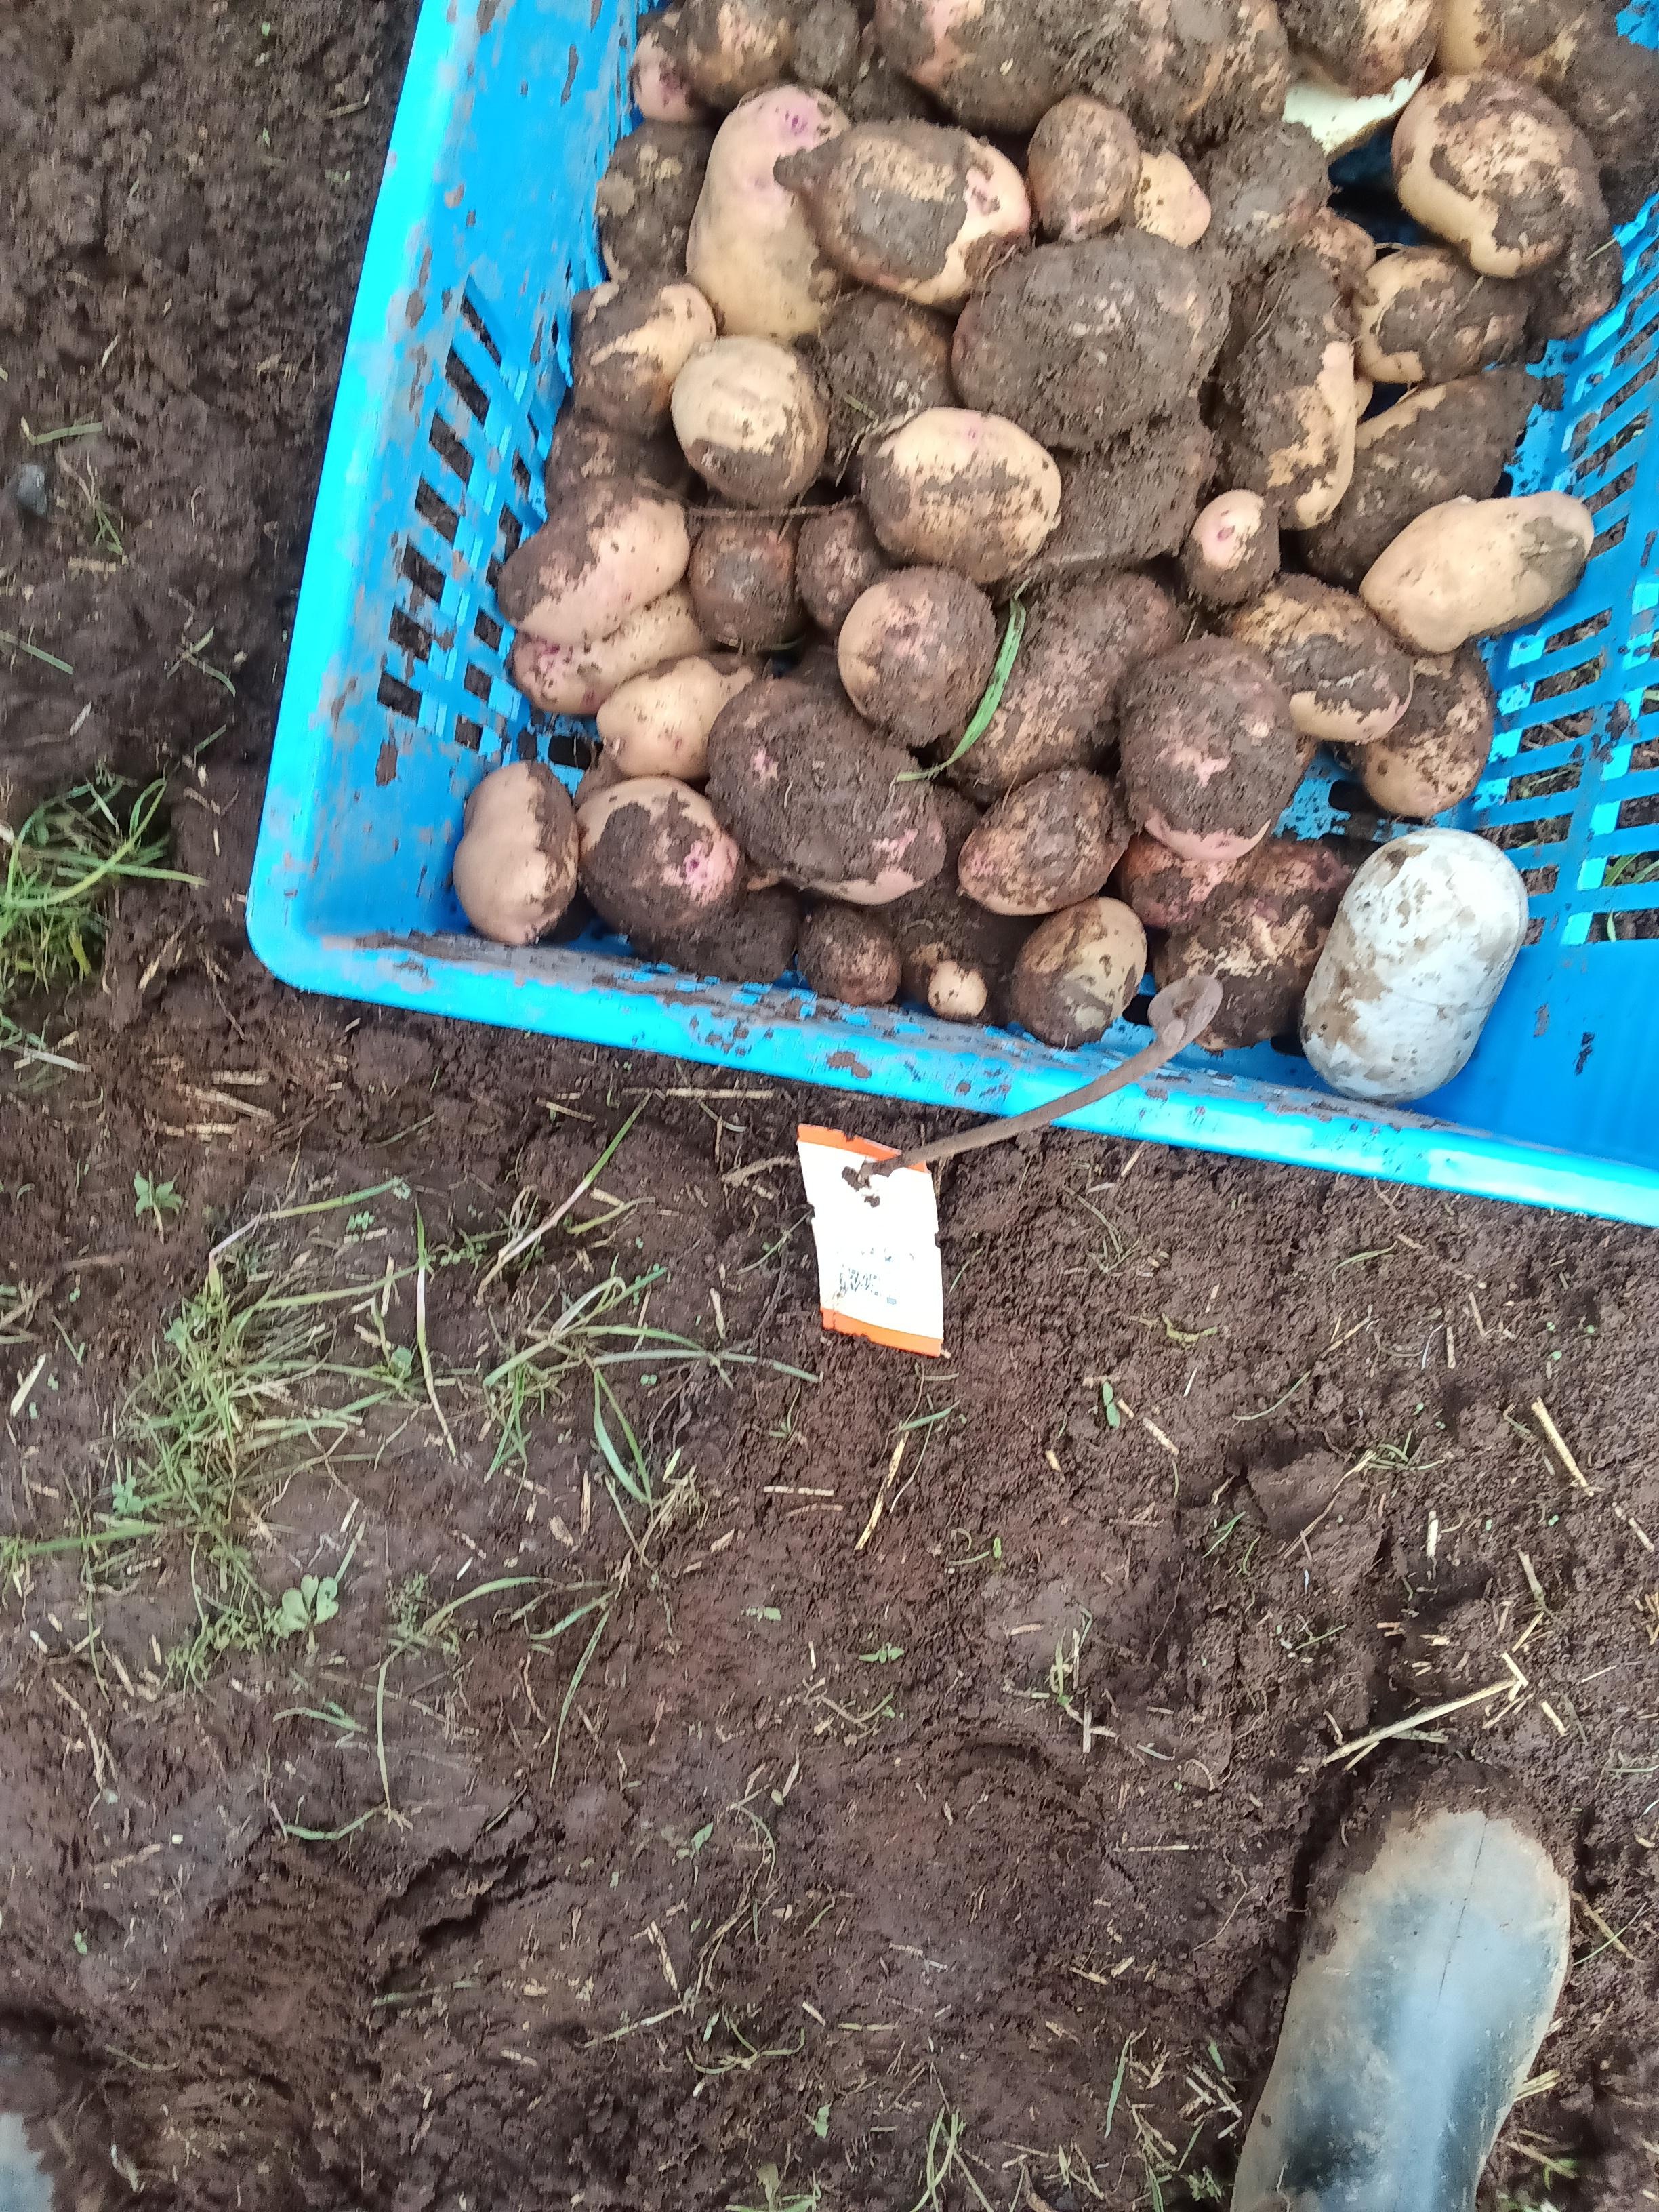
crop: potato
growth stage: harvest
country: Kenya
